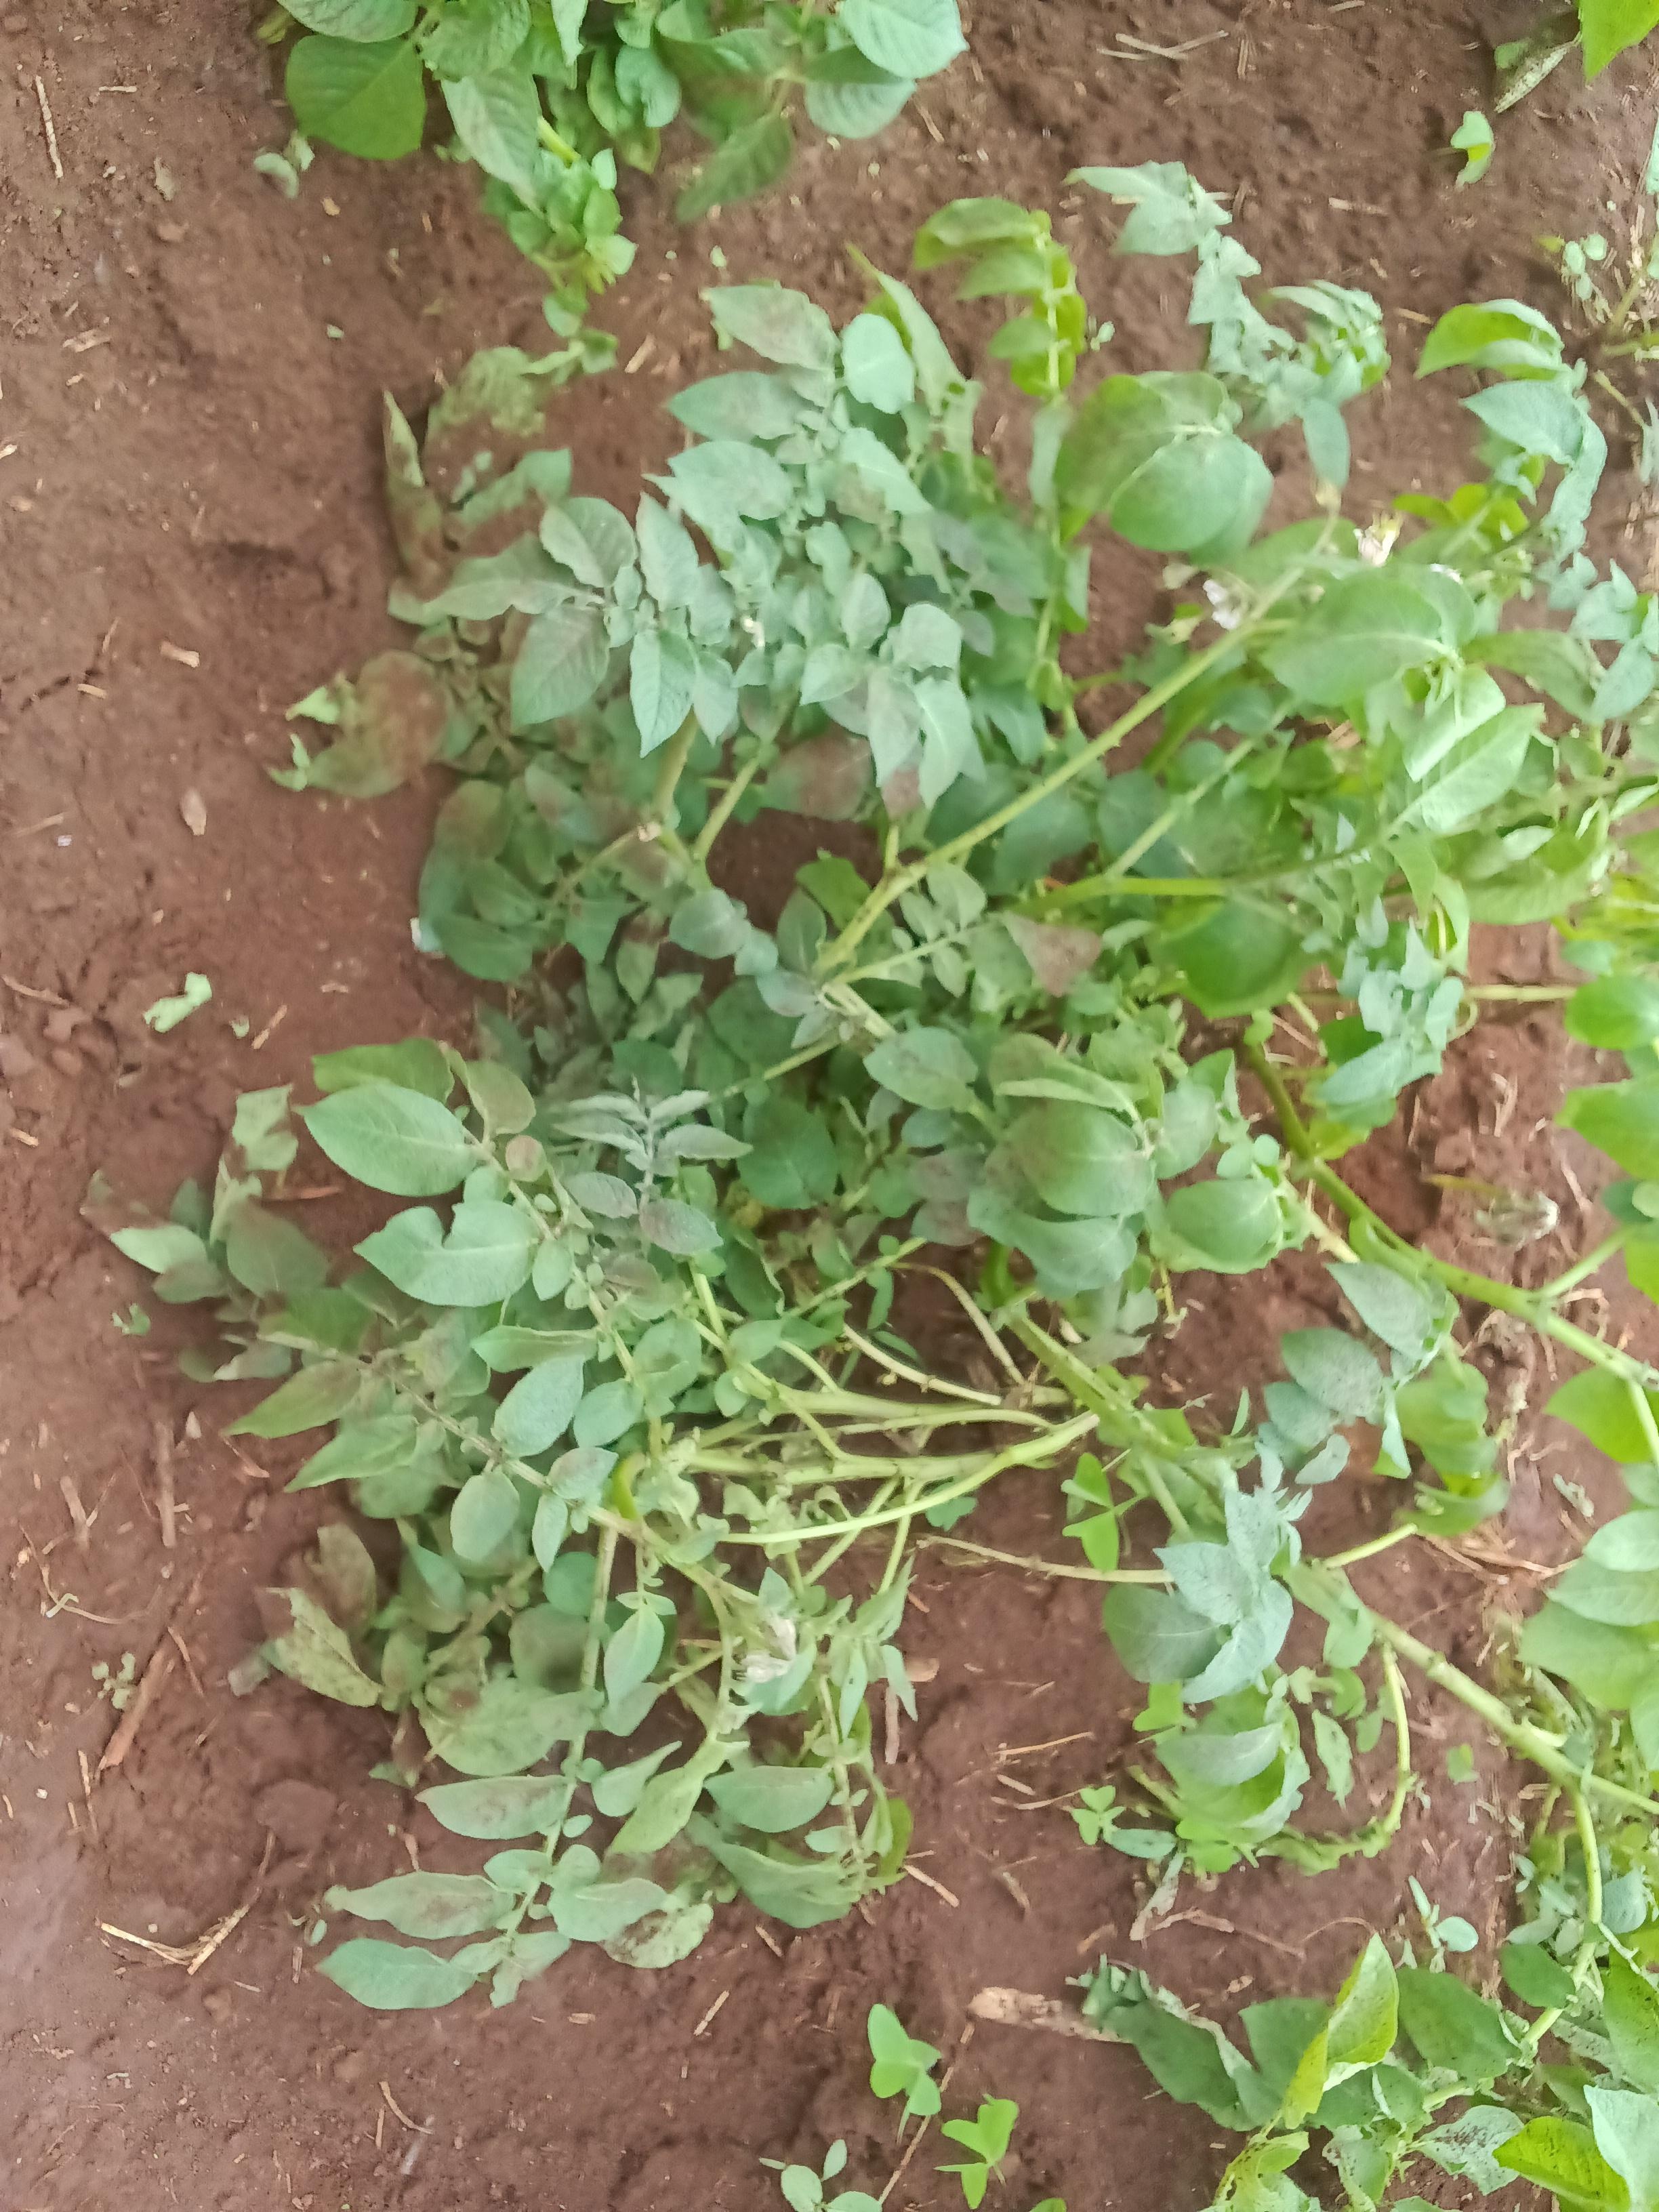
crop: potato
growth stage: flowering
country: Kenya
